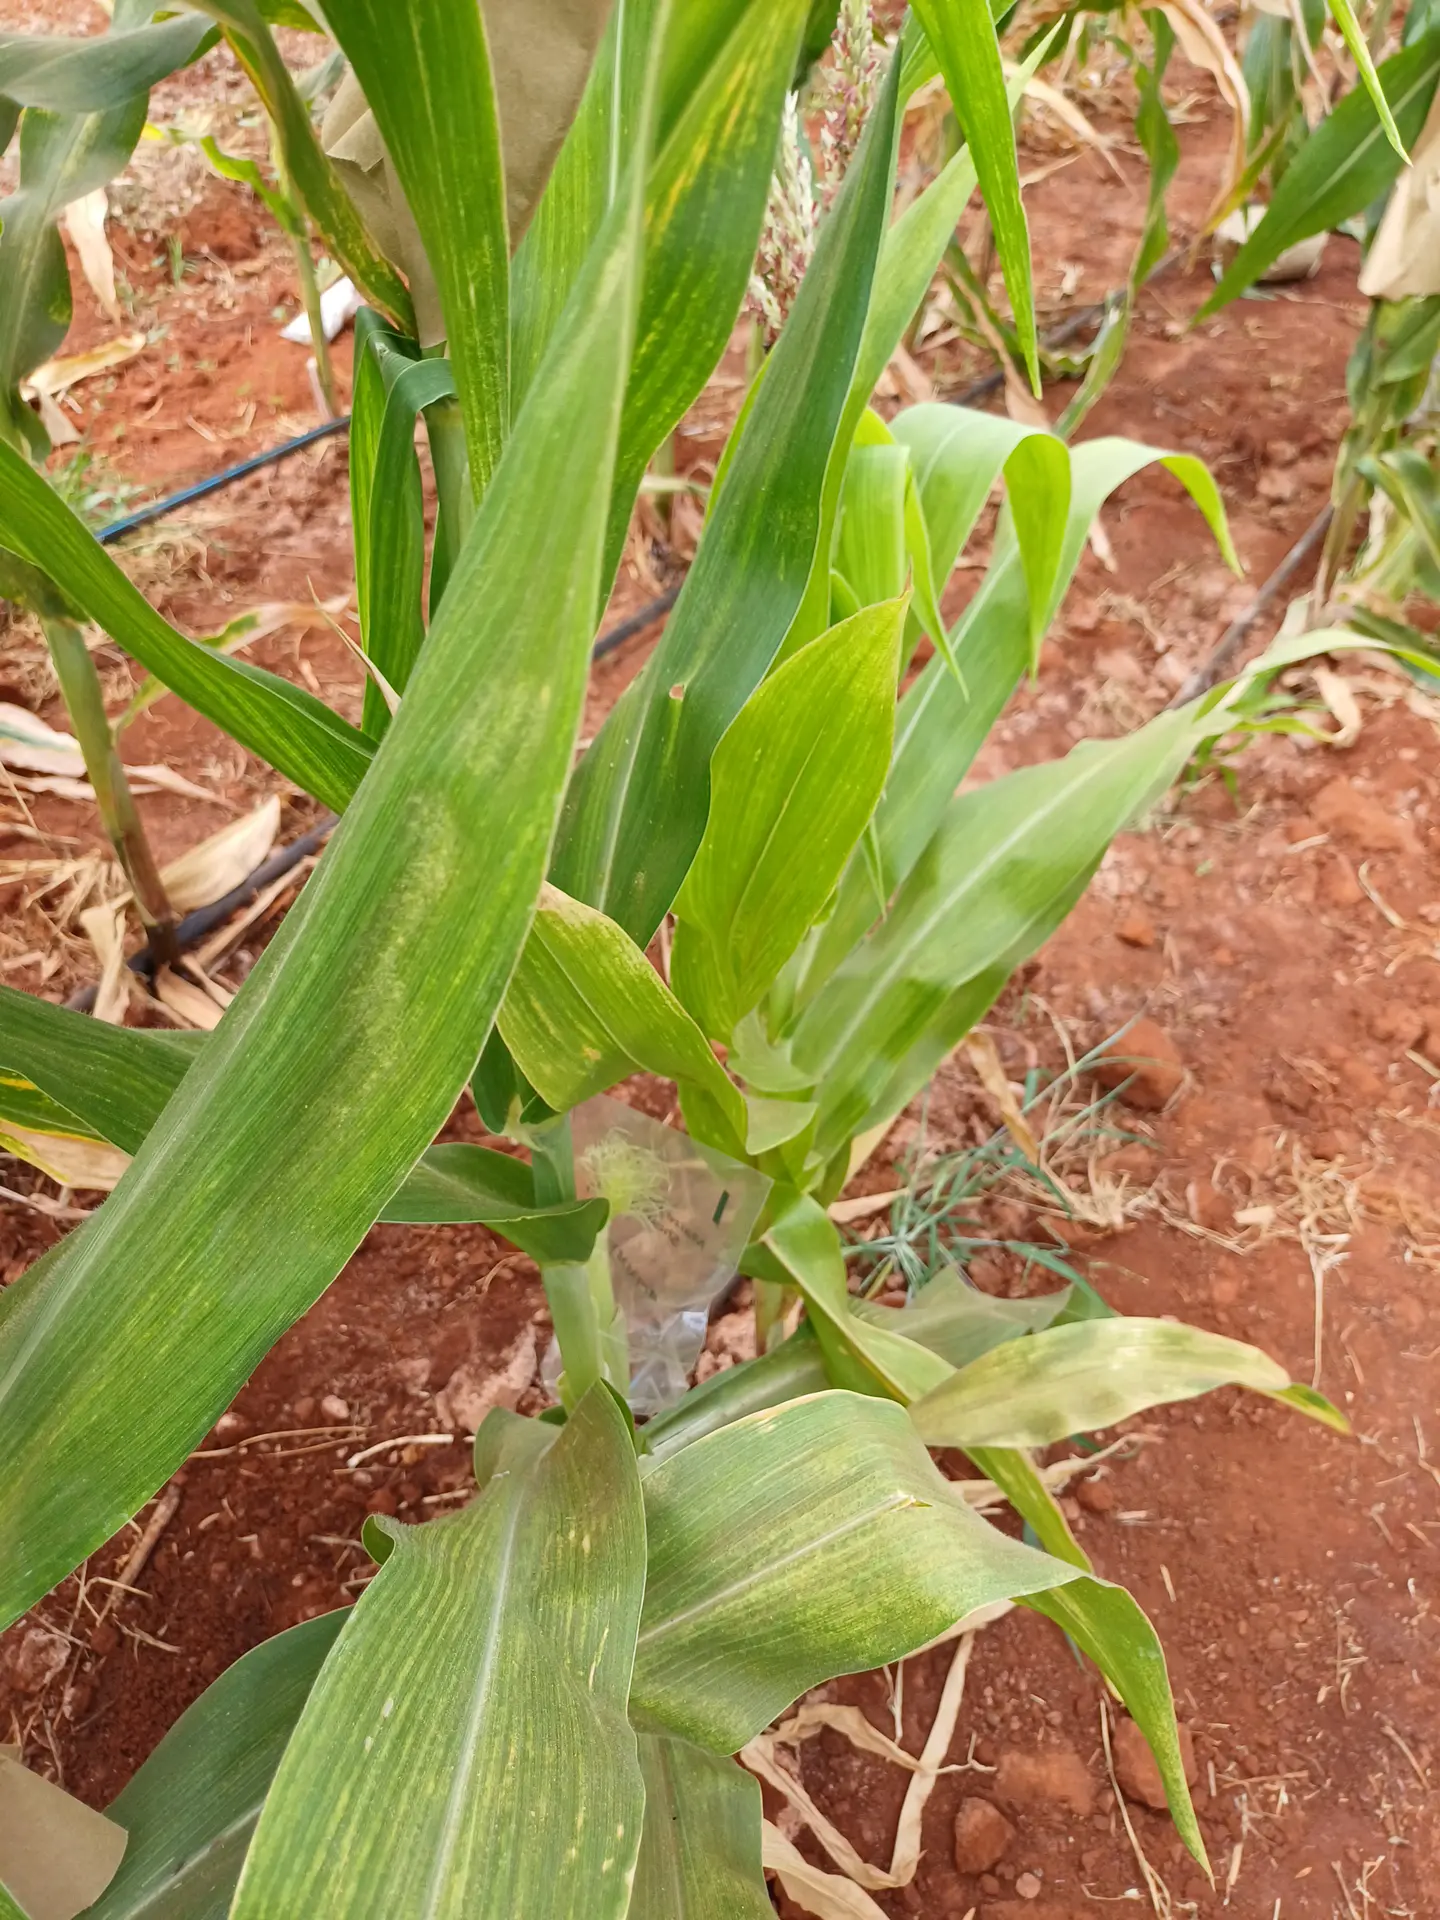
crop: maize
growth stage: flowering
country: Kenya
